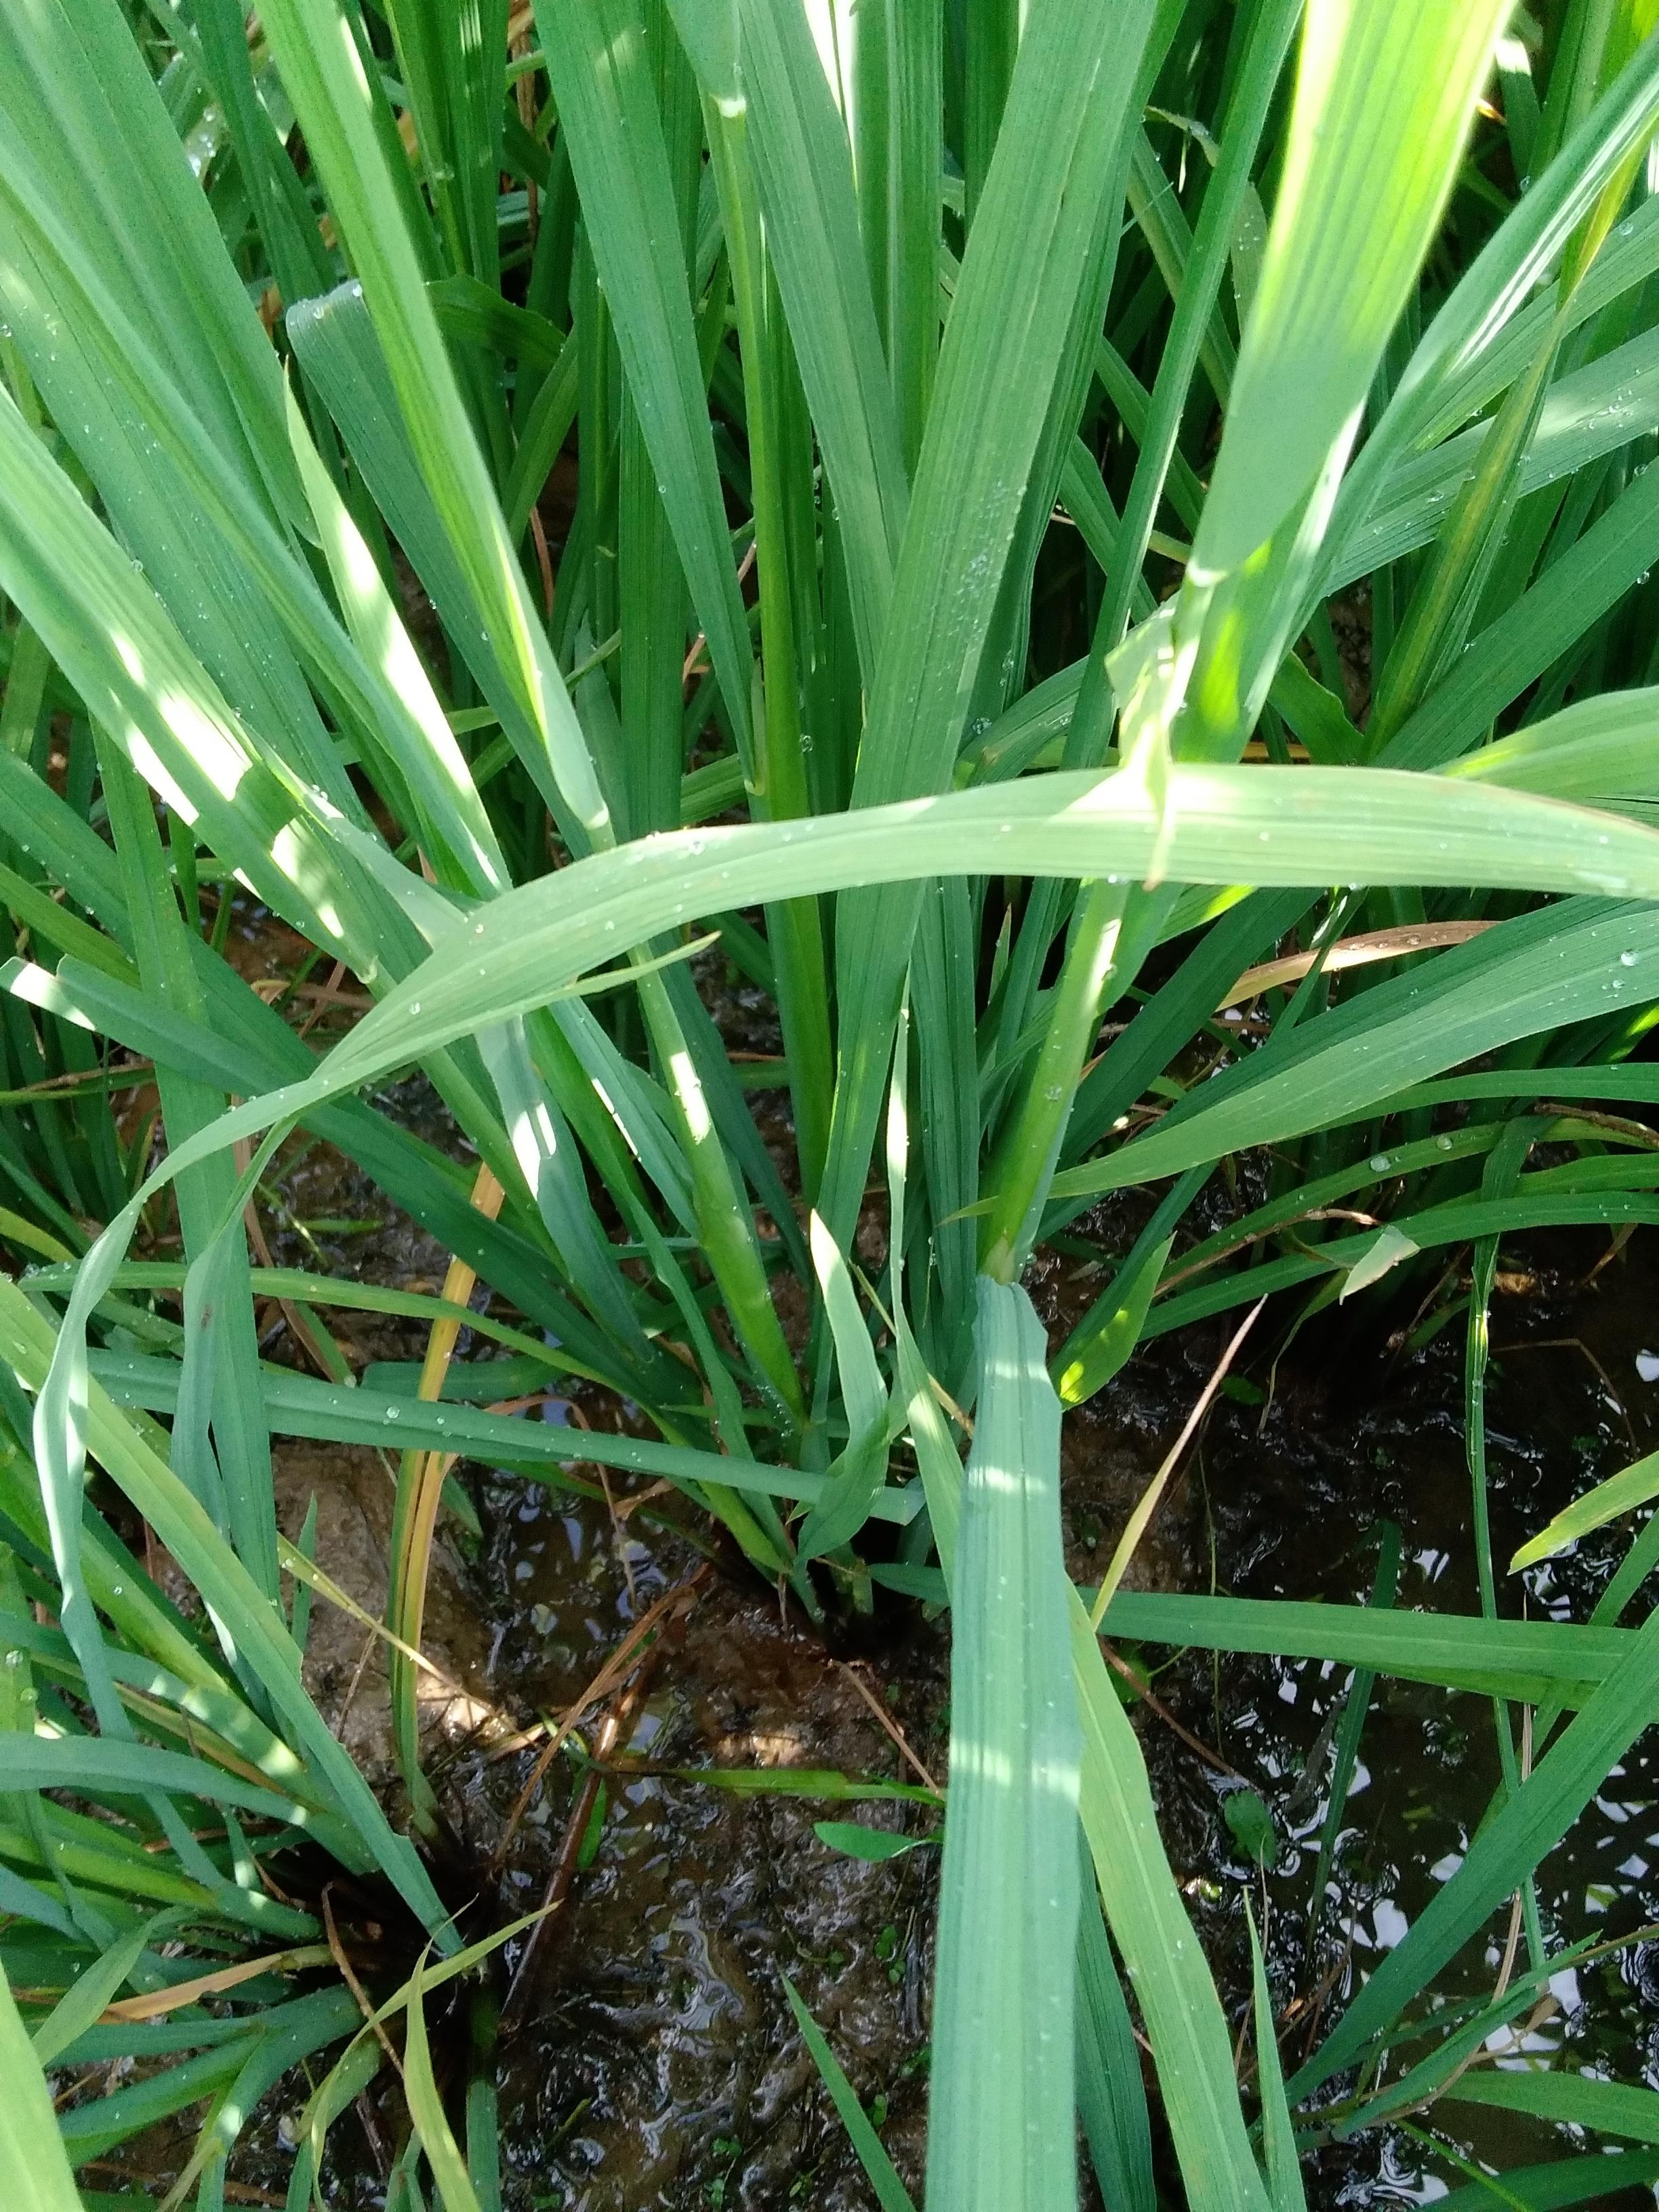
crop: rice
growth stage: booting
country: Nigeria
